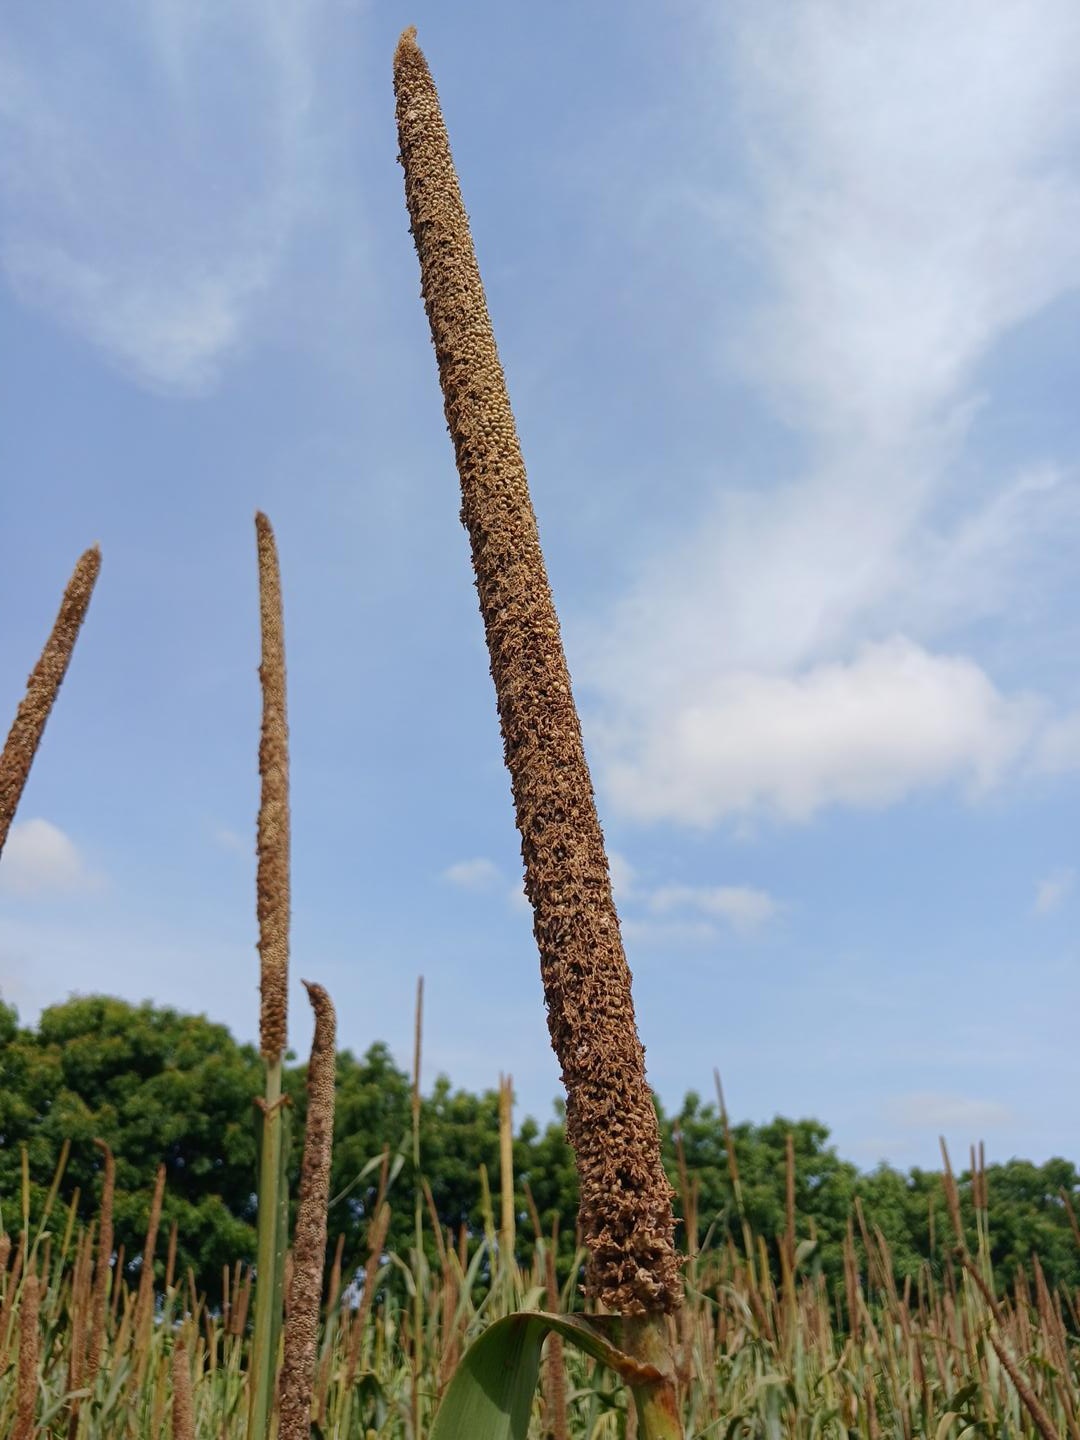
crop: pearl millet
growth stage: maturity
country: Senegal
